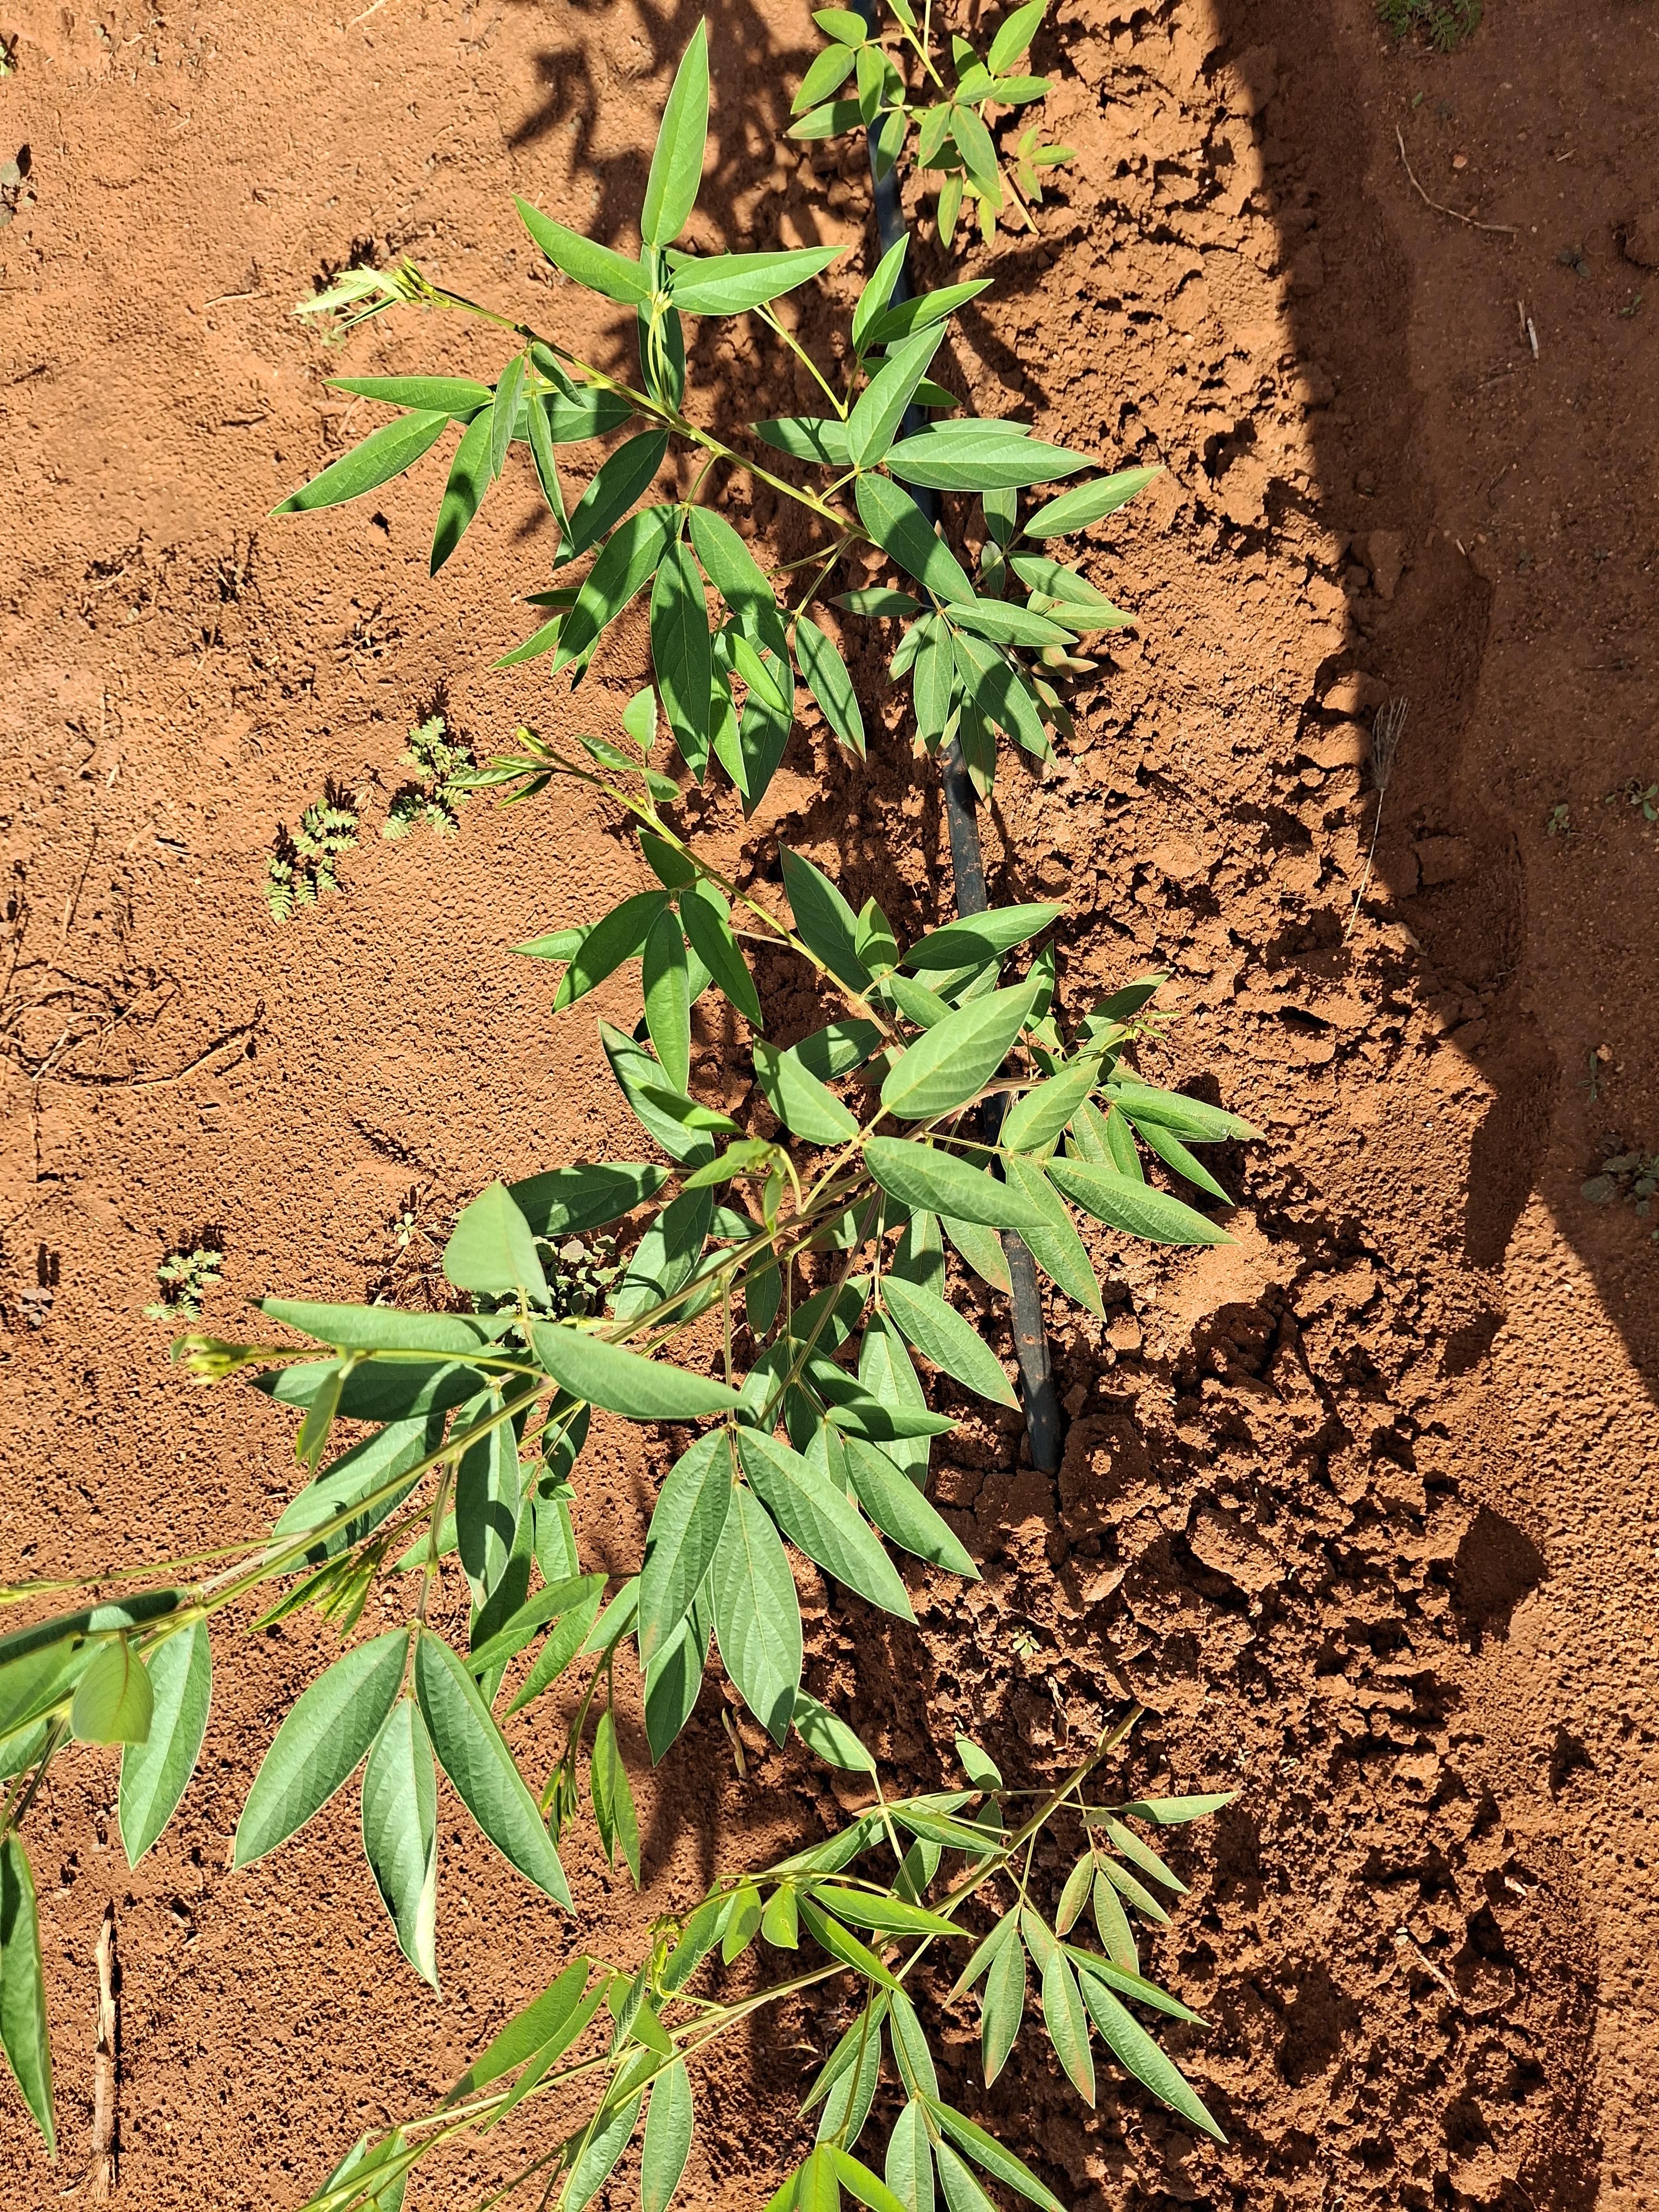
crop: pigeonpea
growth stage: flowering
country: Kenya
